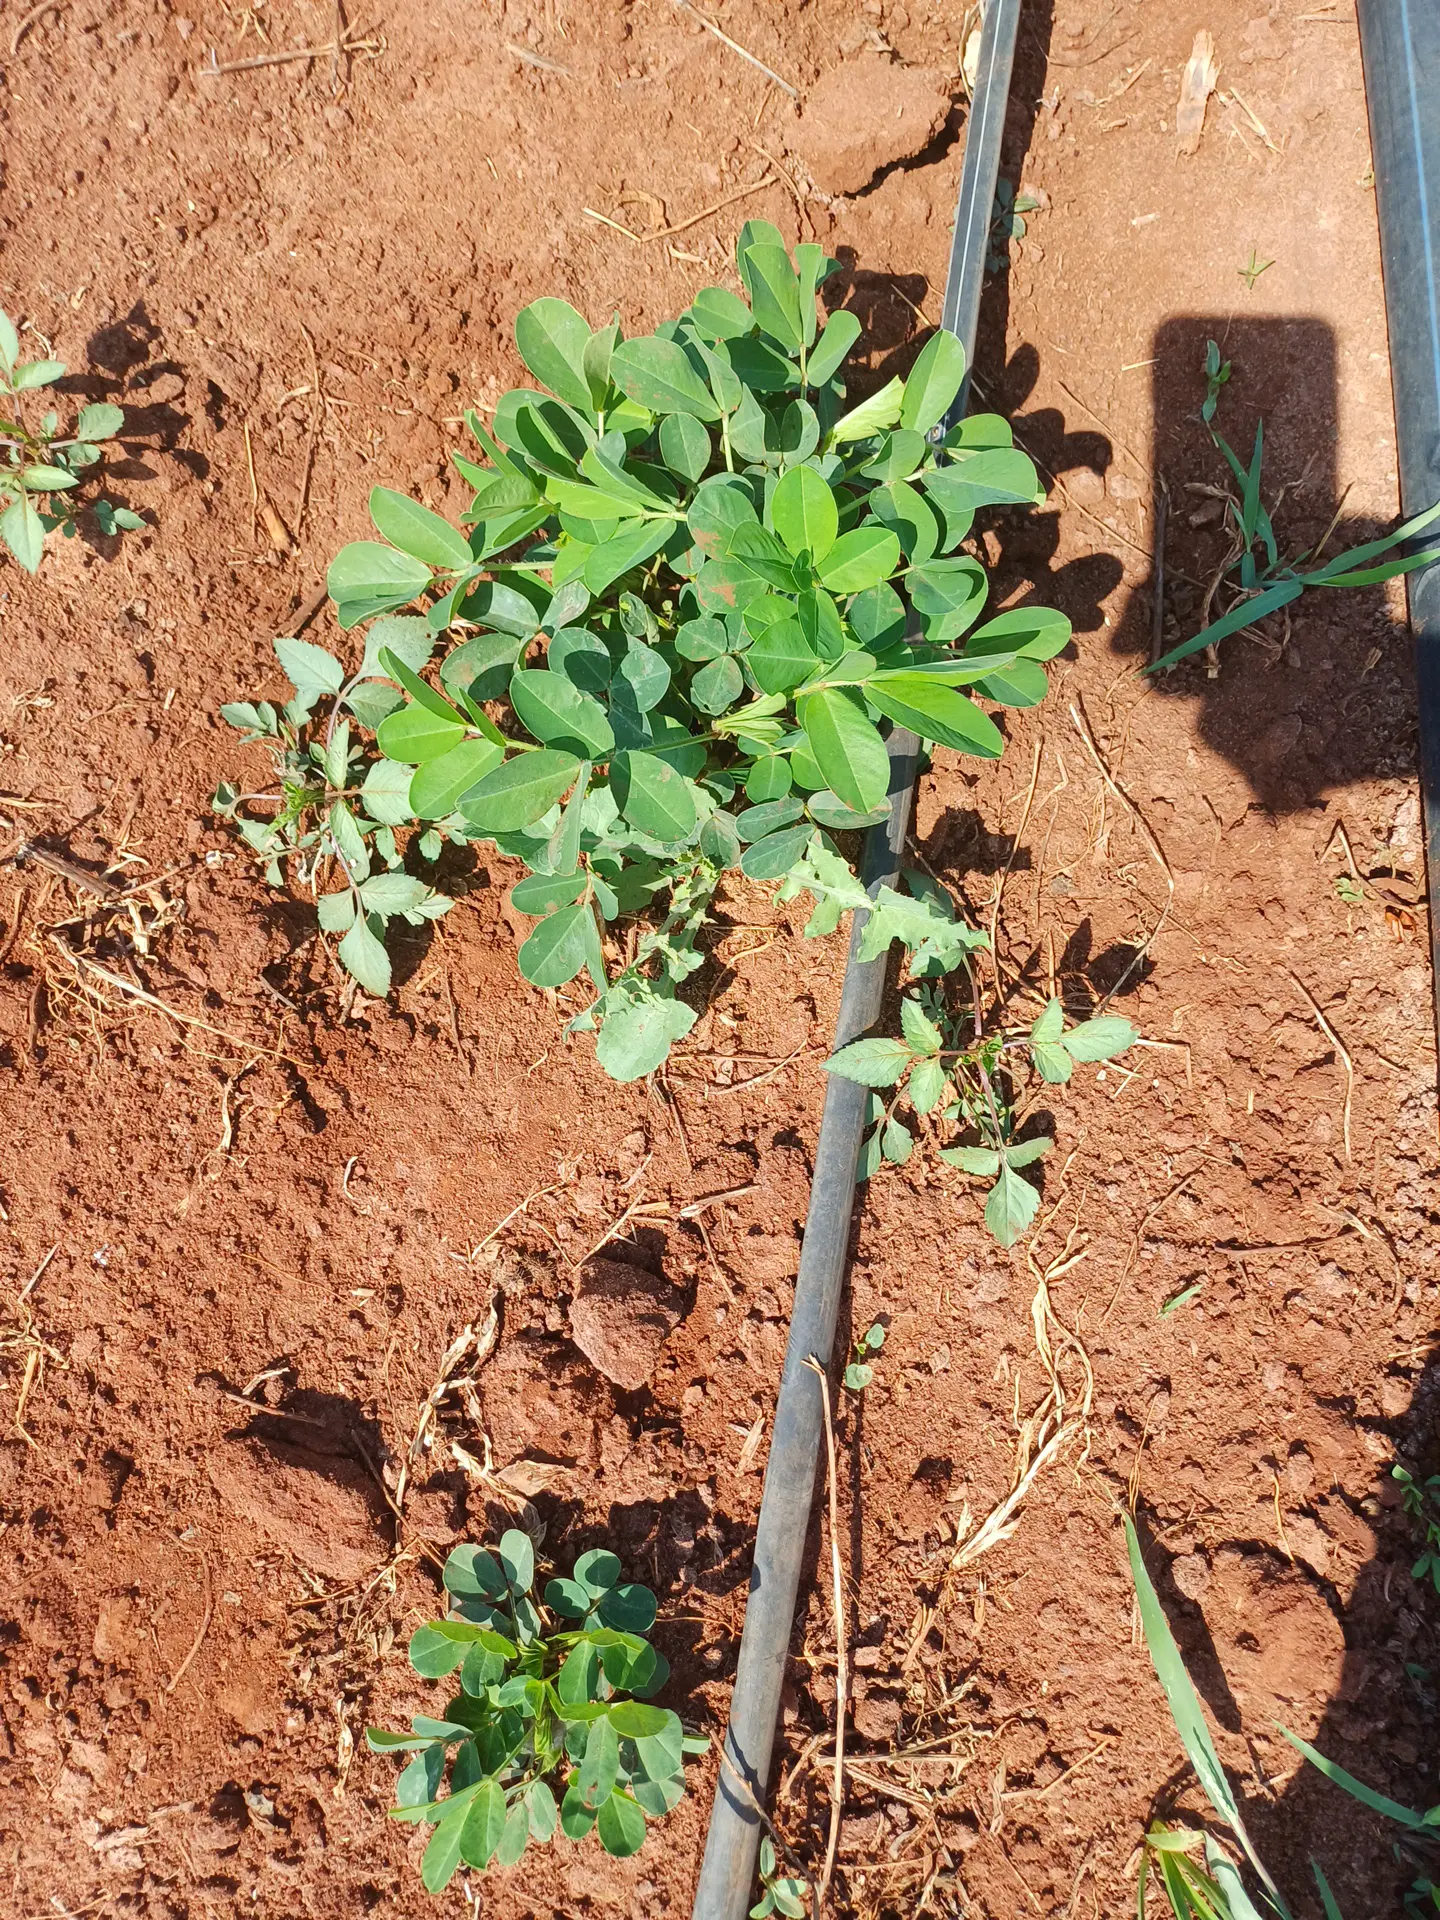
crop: groundnut
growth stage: vegetative
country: Kenya
